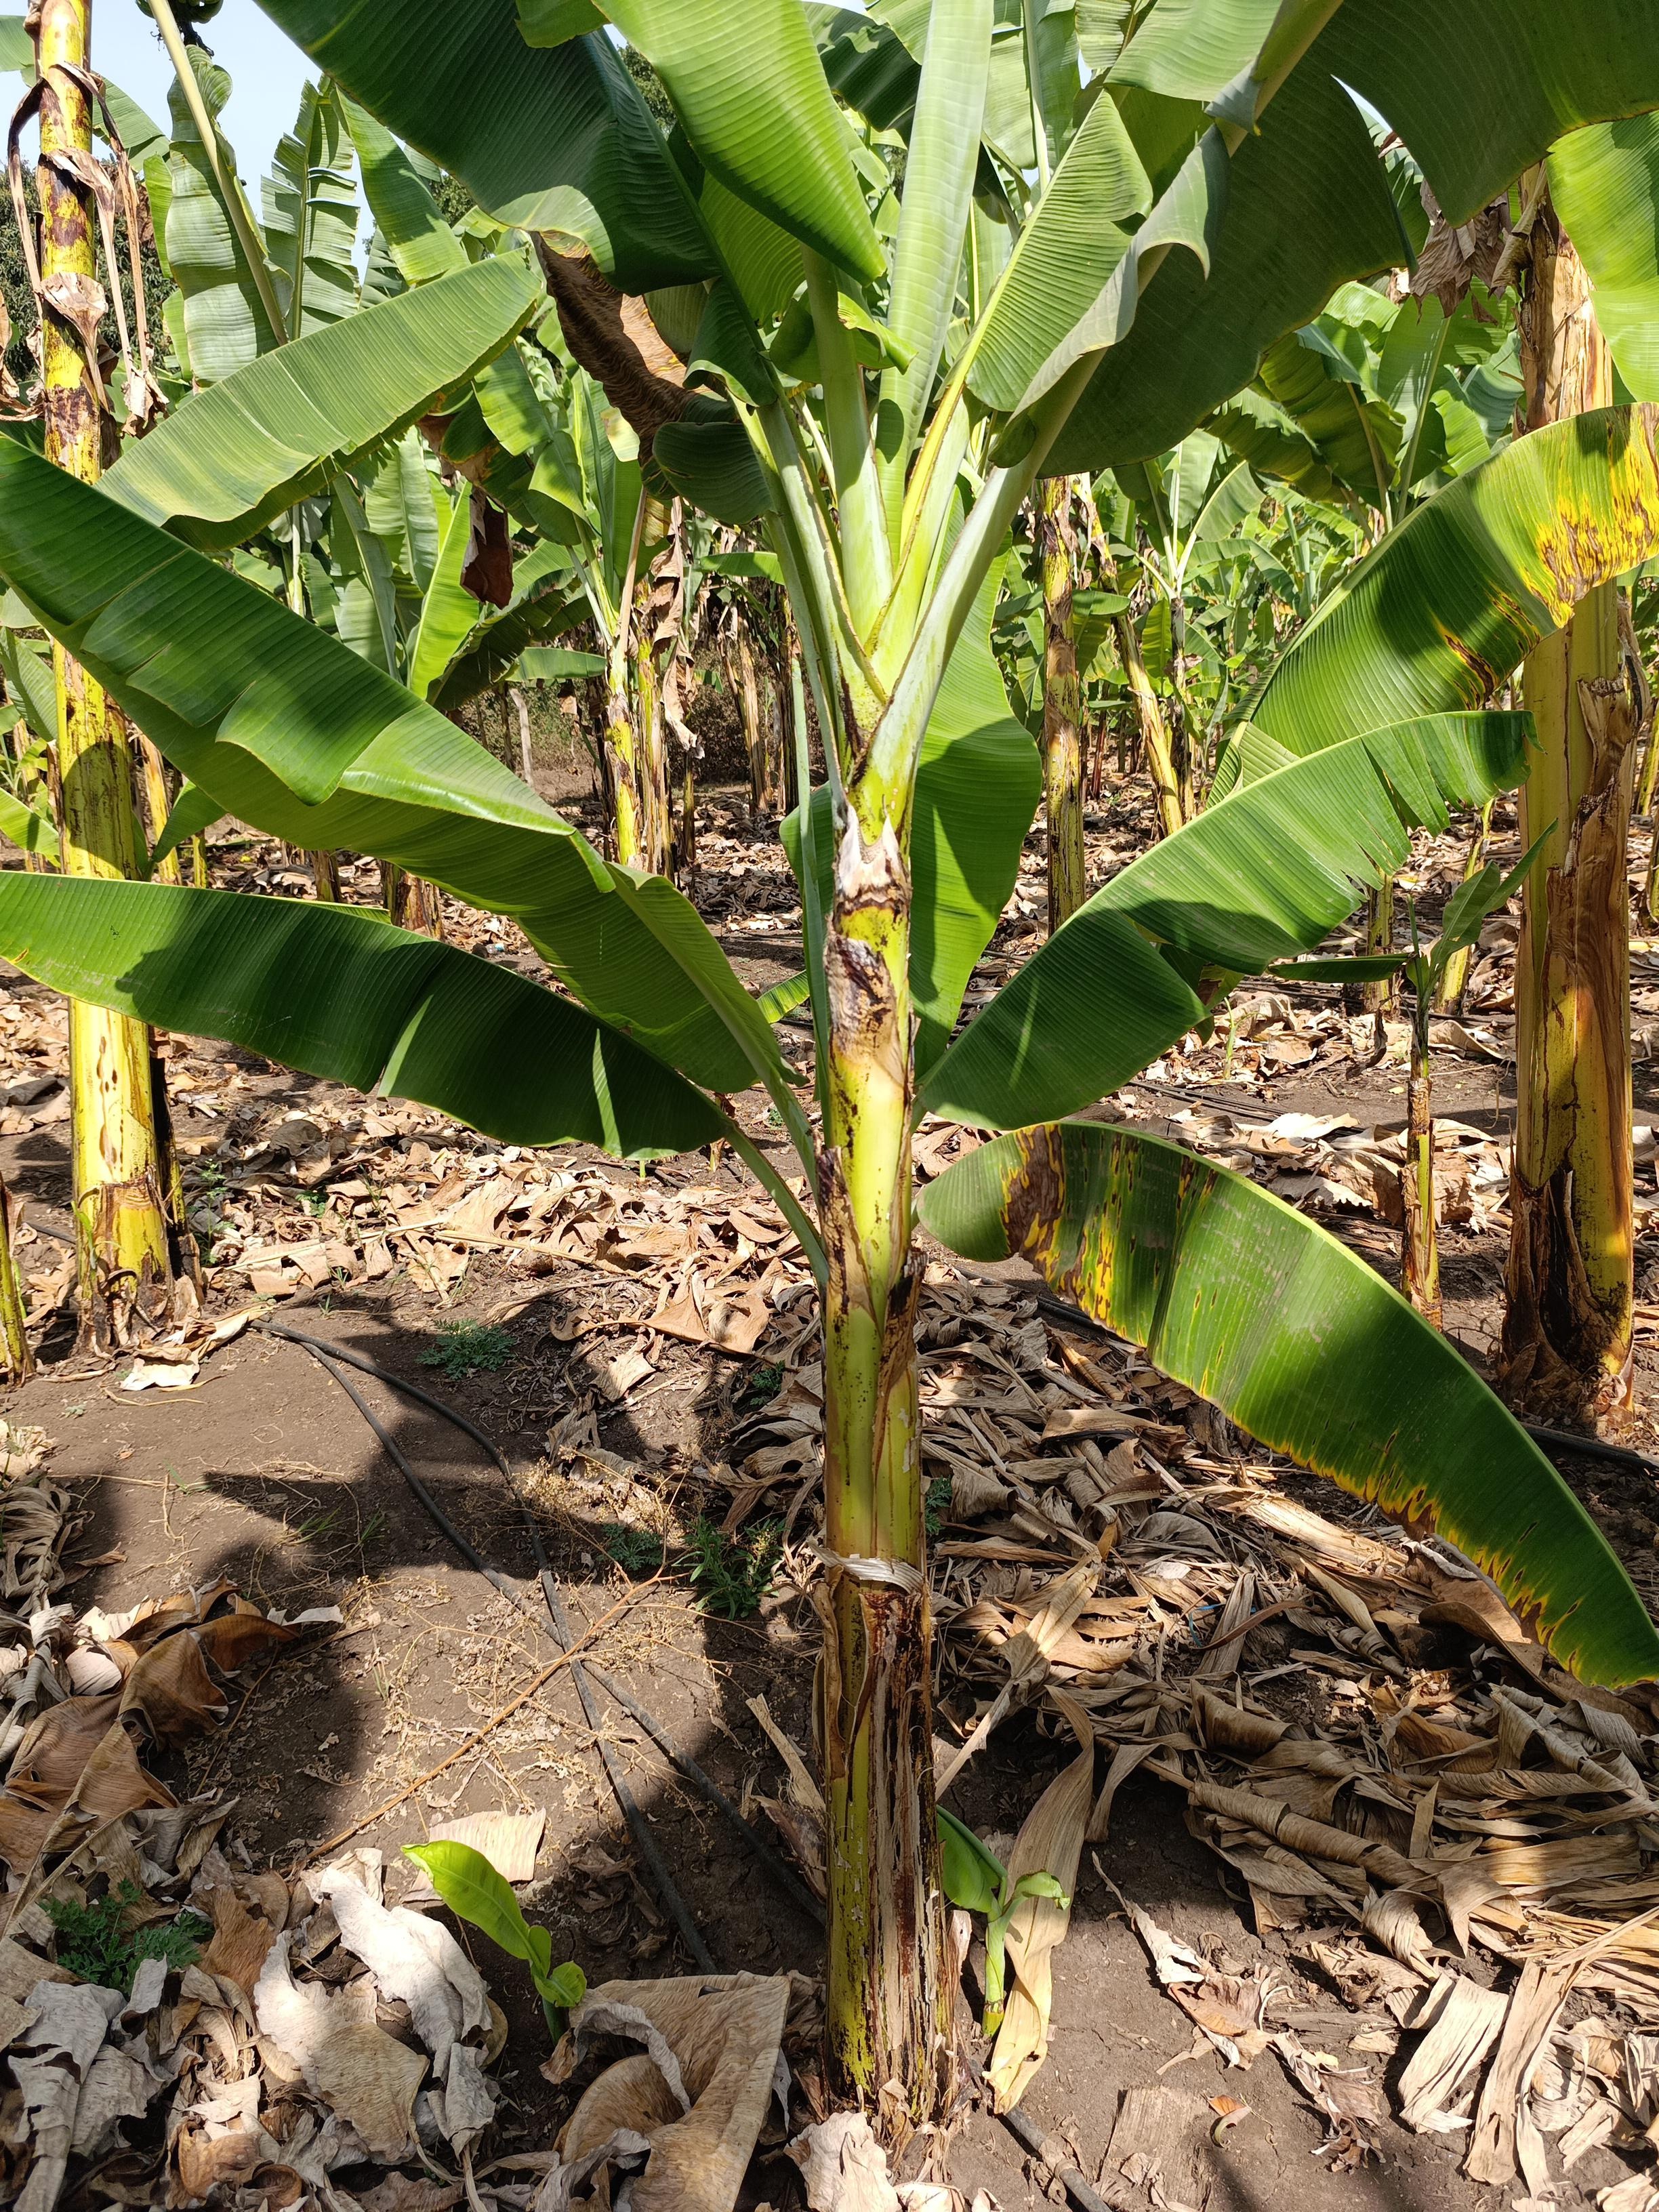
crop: banana
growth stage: vegetative
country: Tanzania
